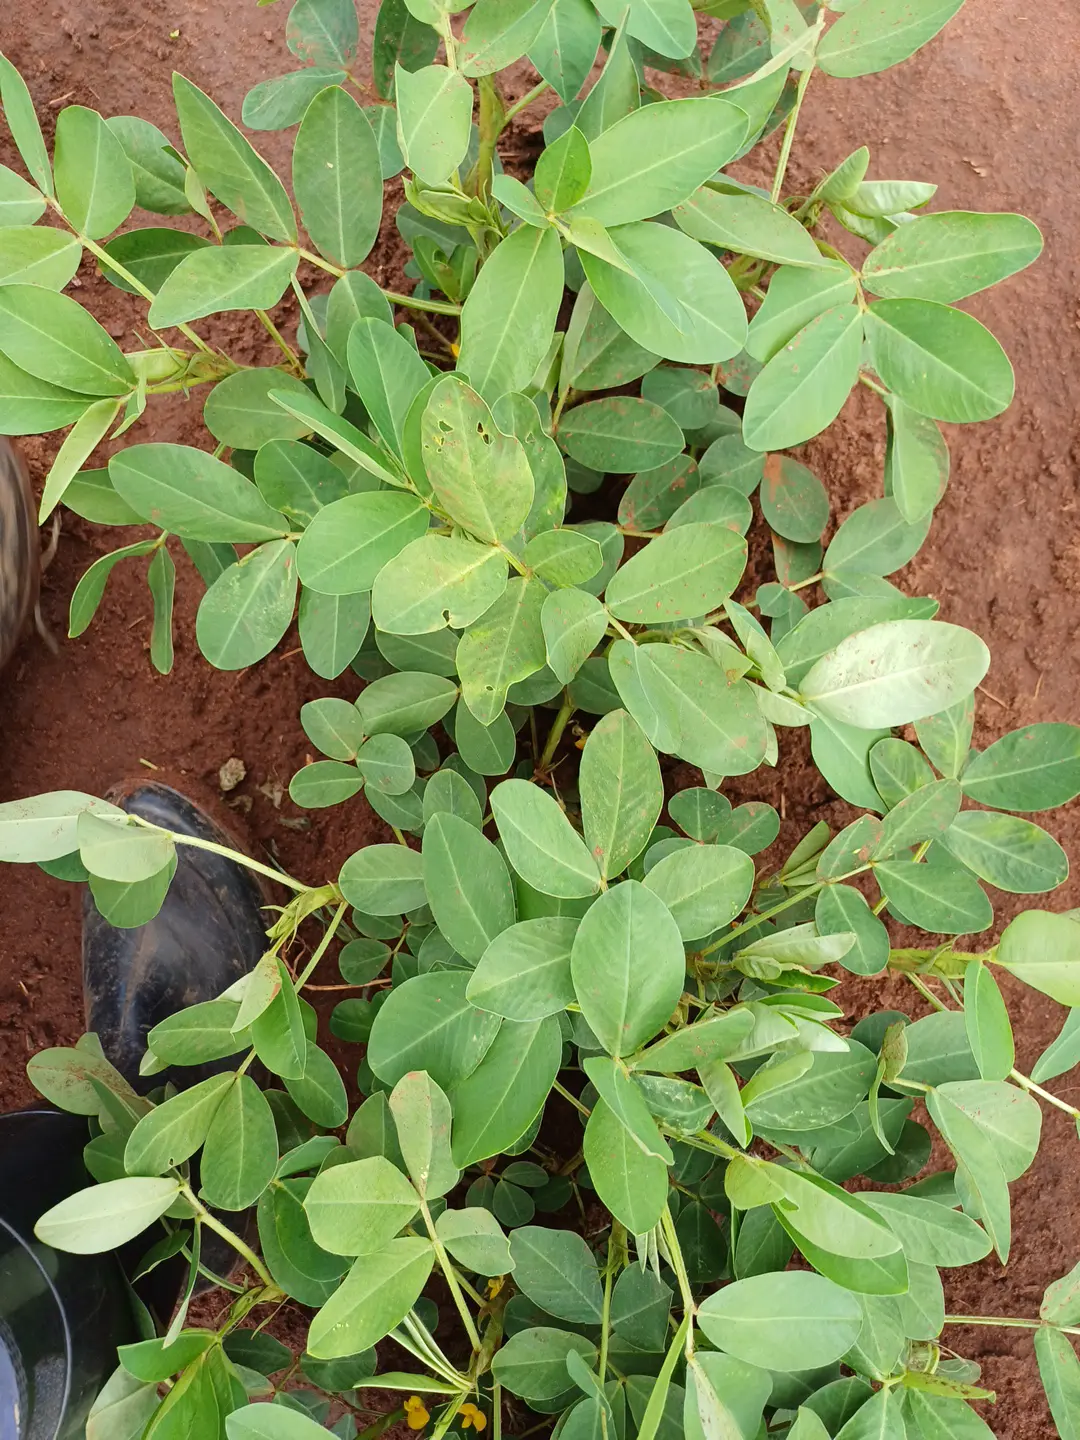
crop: groundnut
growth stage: flowering
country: Kenya
